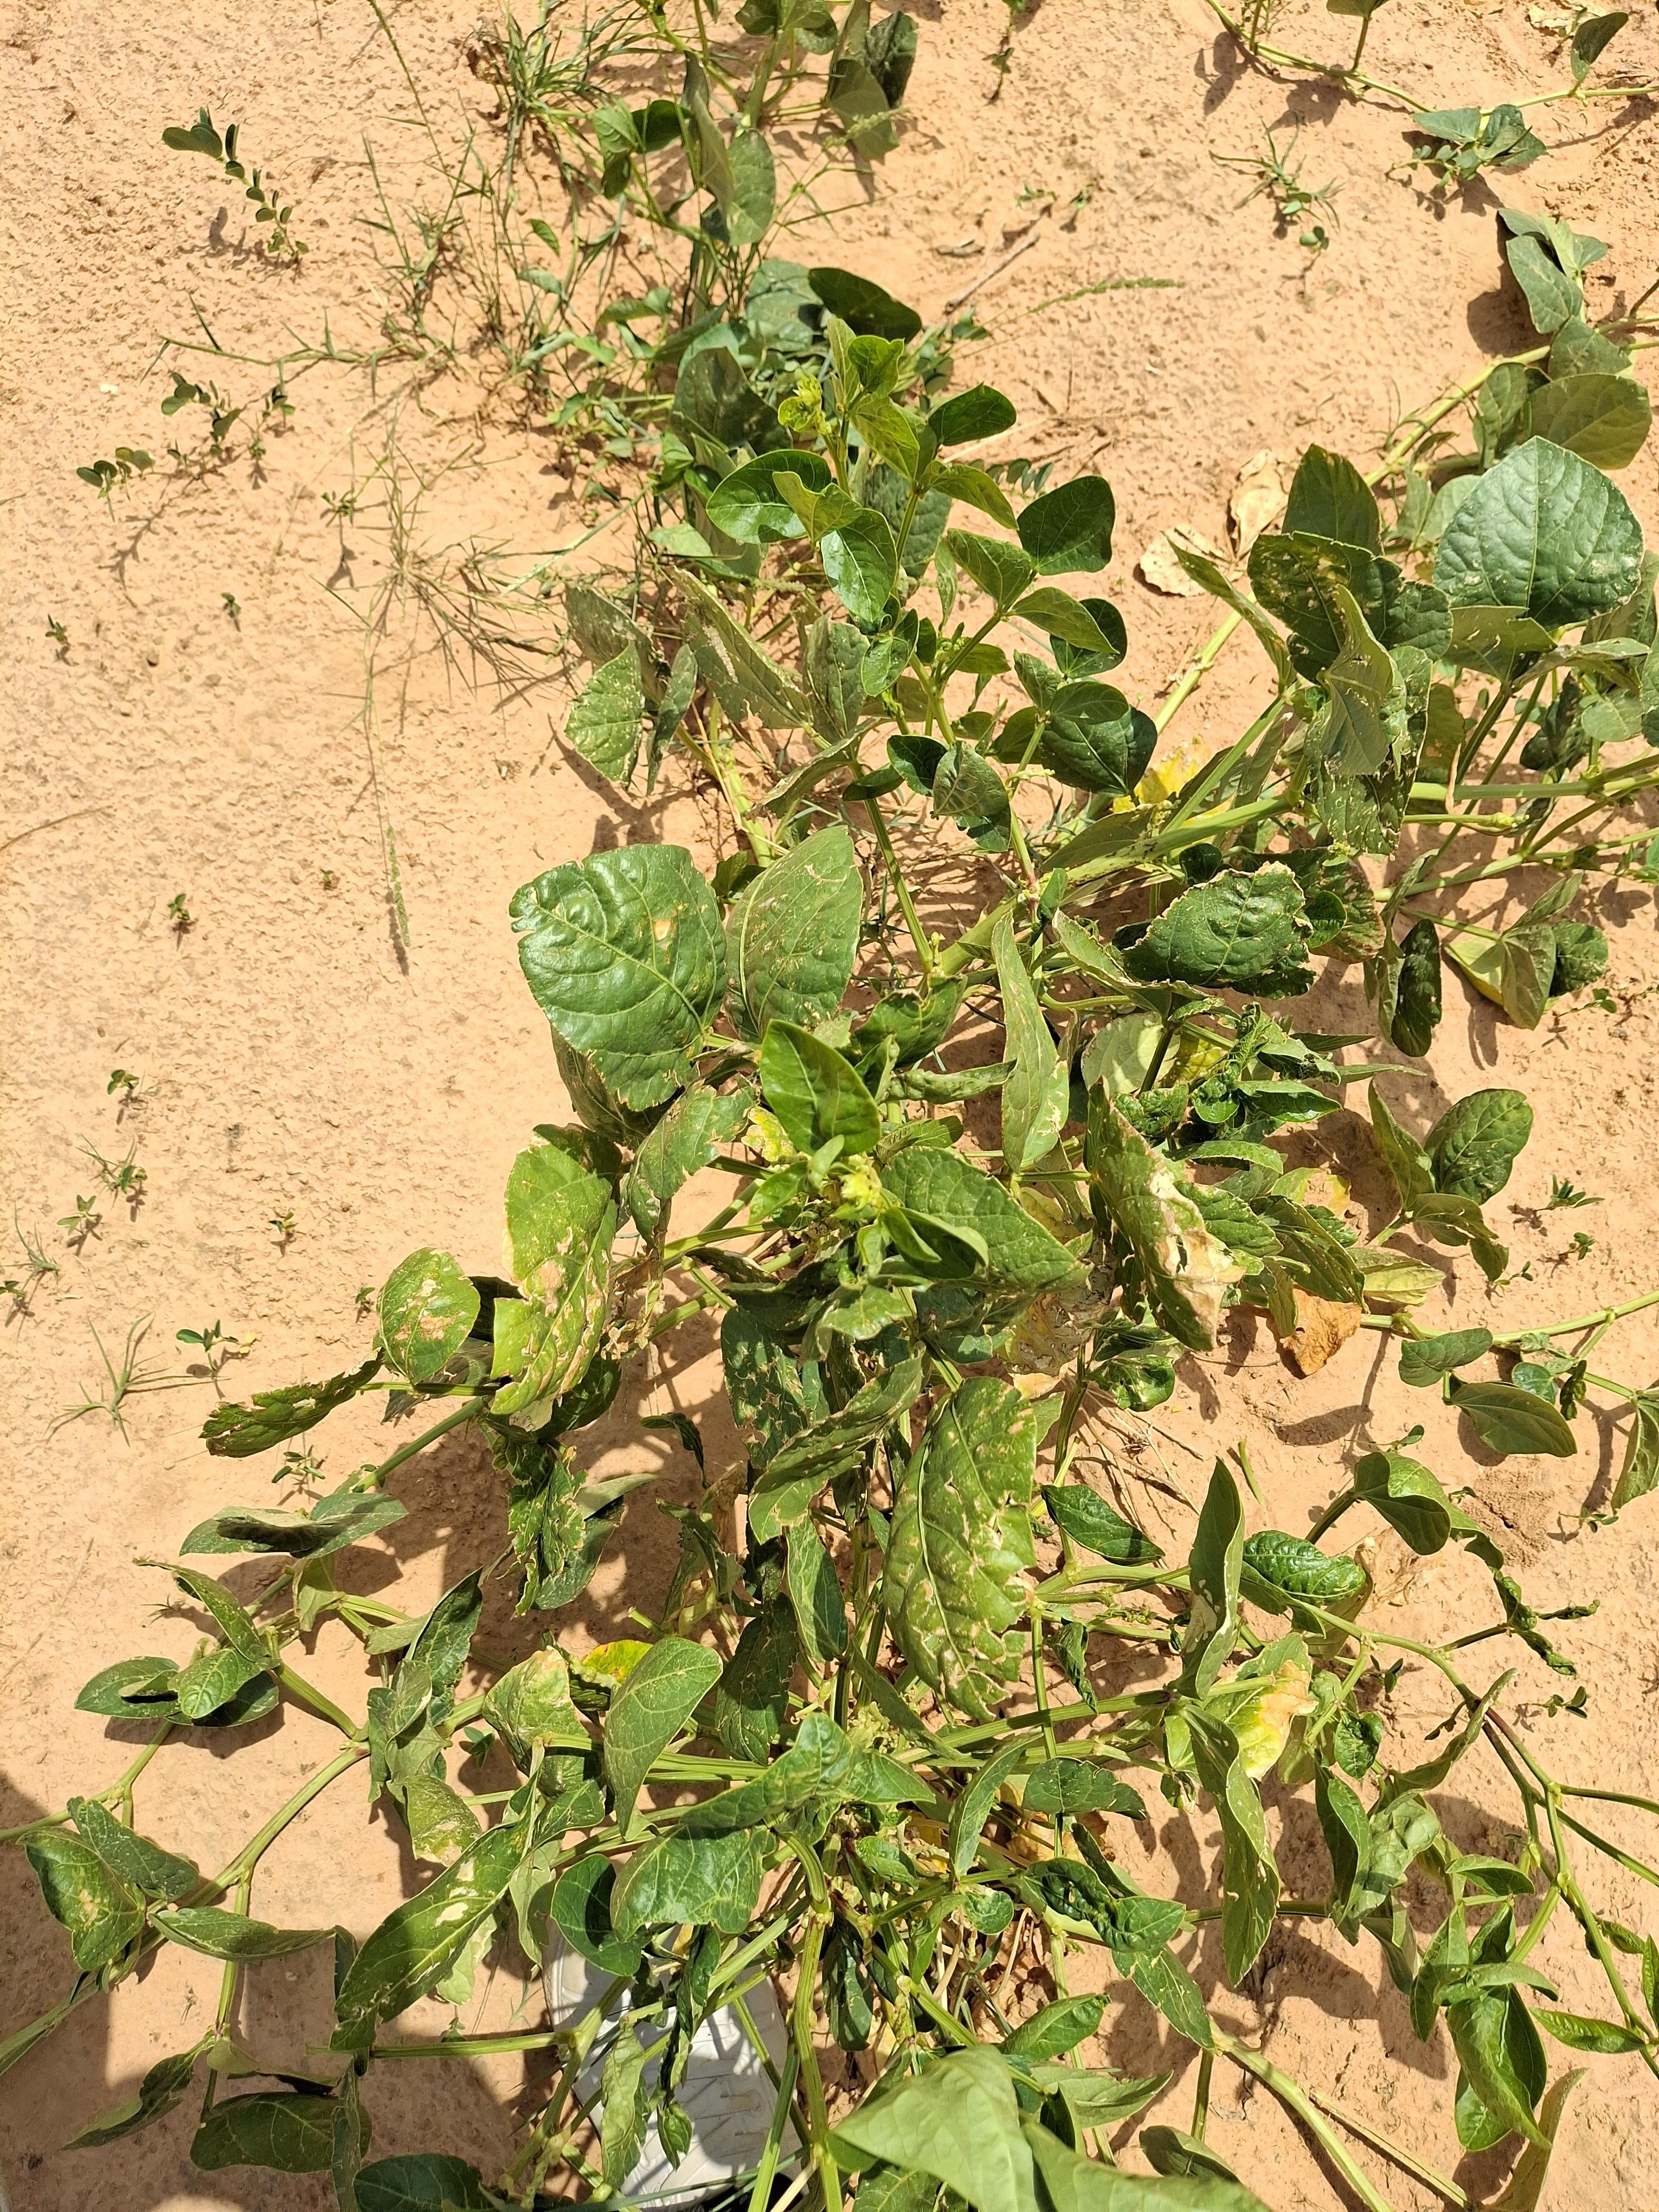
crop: cowpea
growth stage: harvest maturity
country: Nigeria
